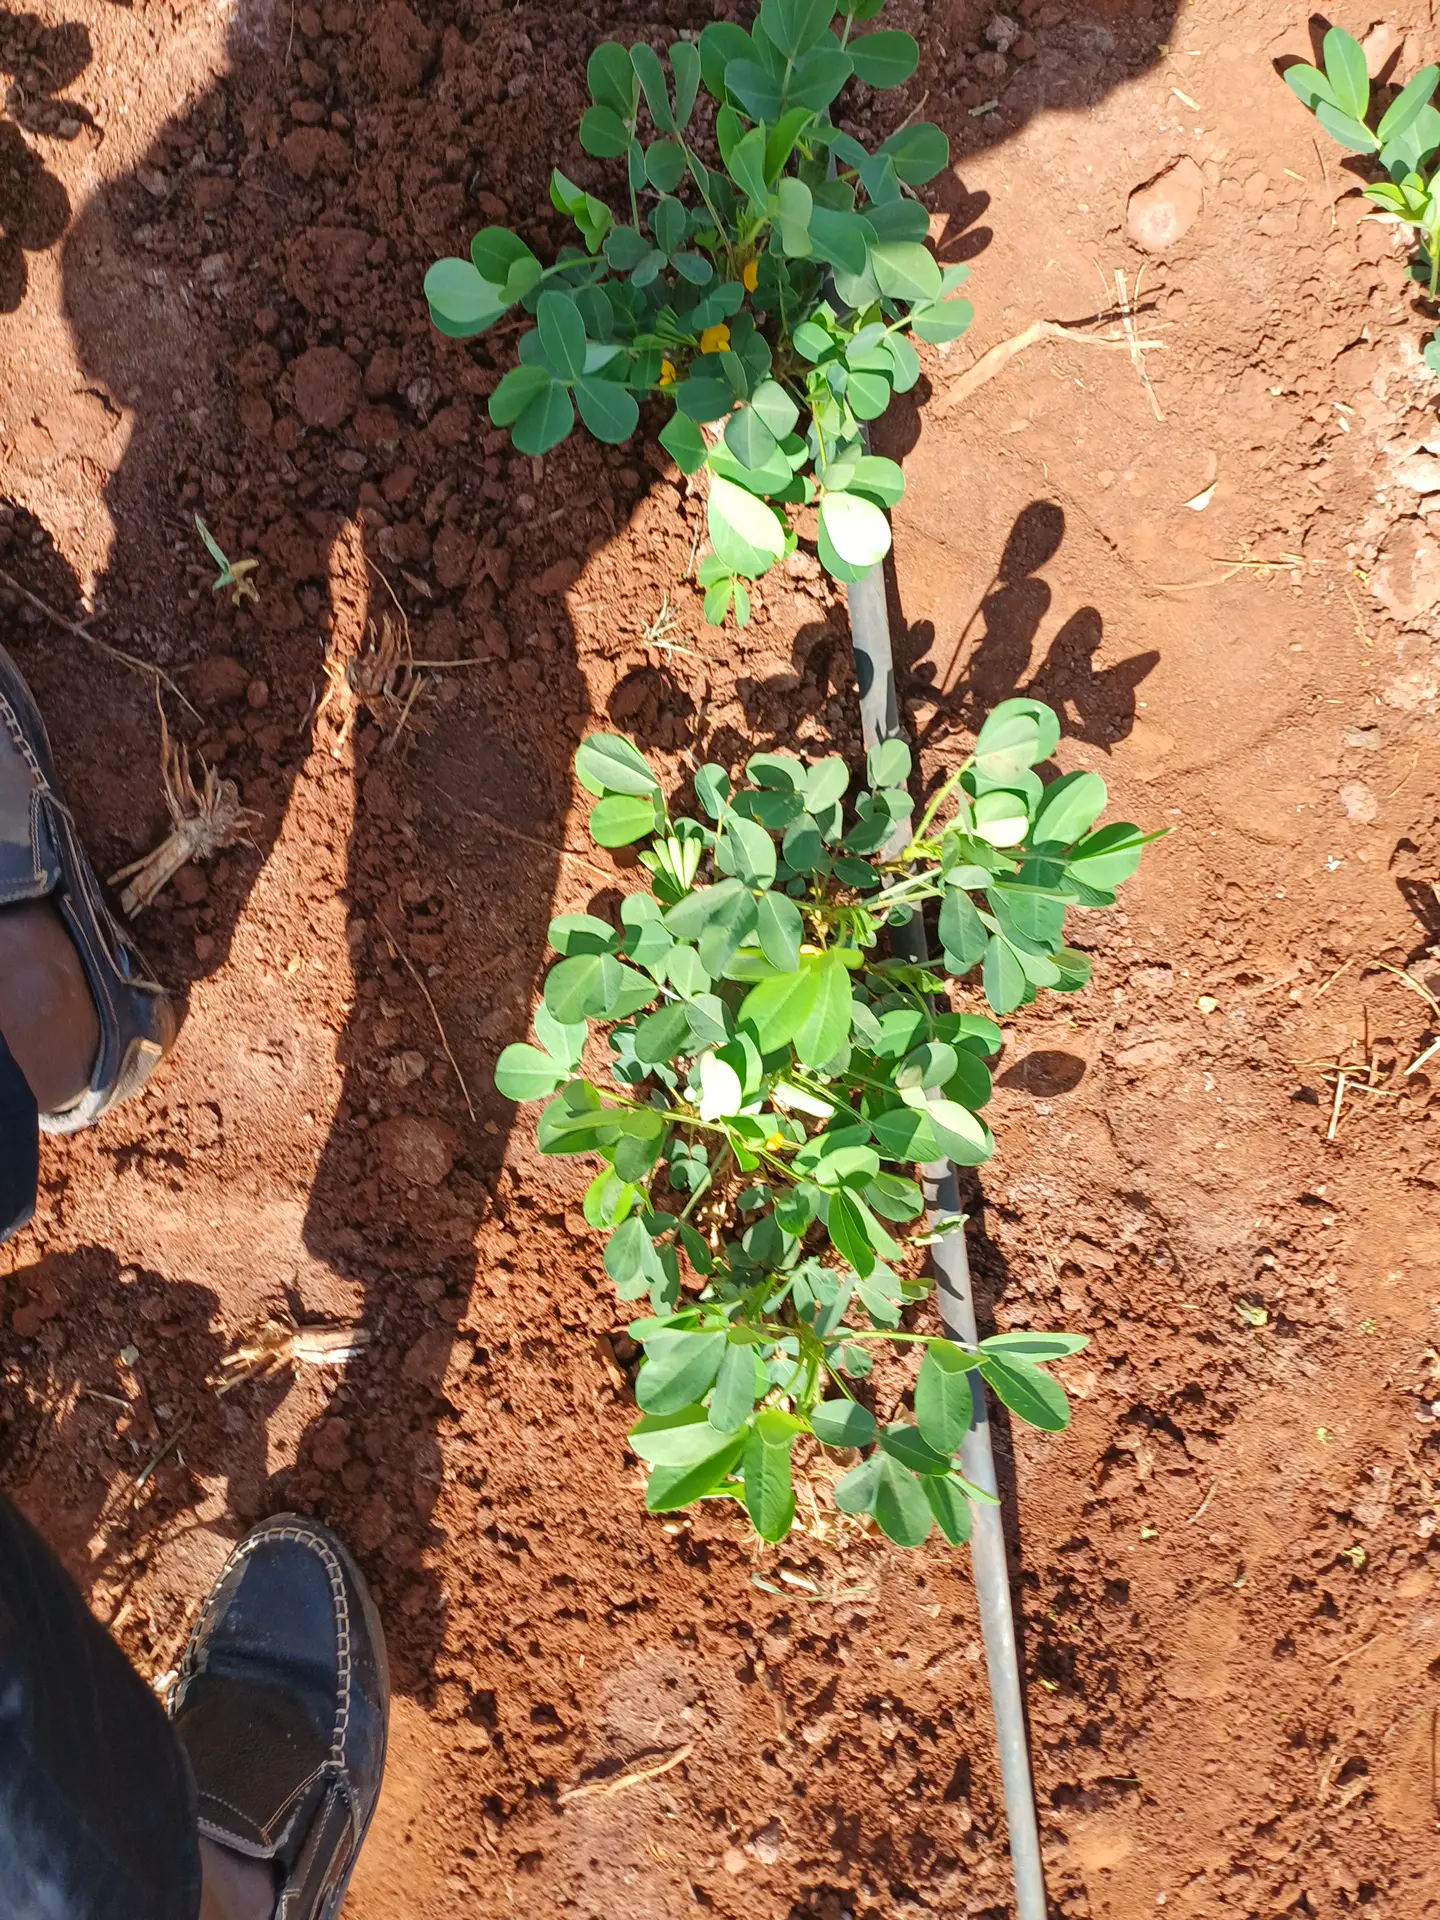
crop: groundnut
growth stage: vegetative
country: Kenya
